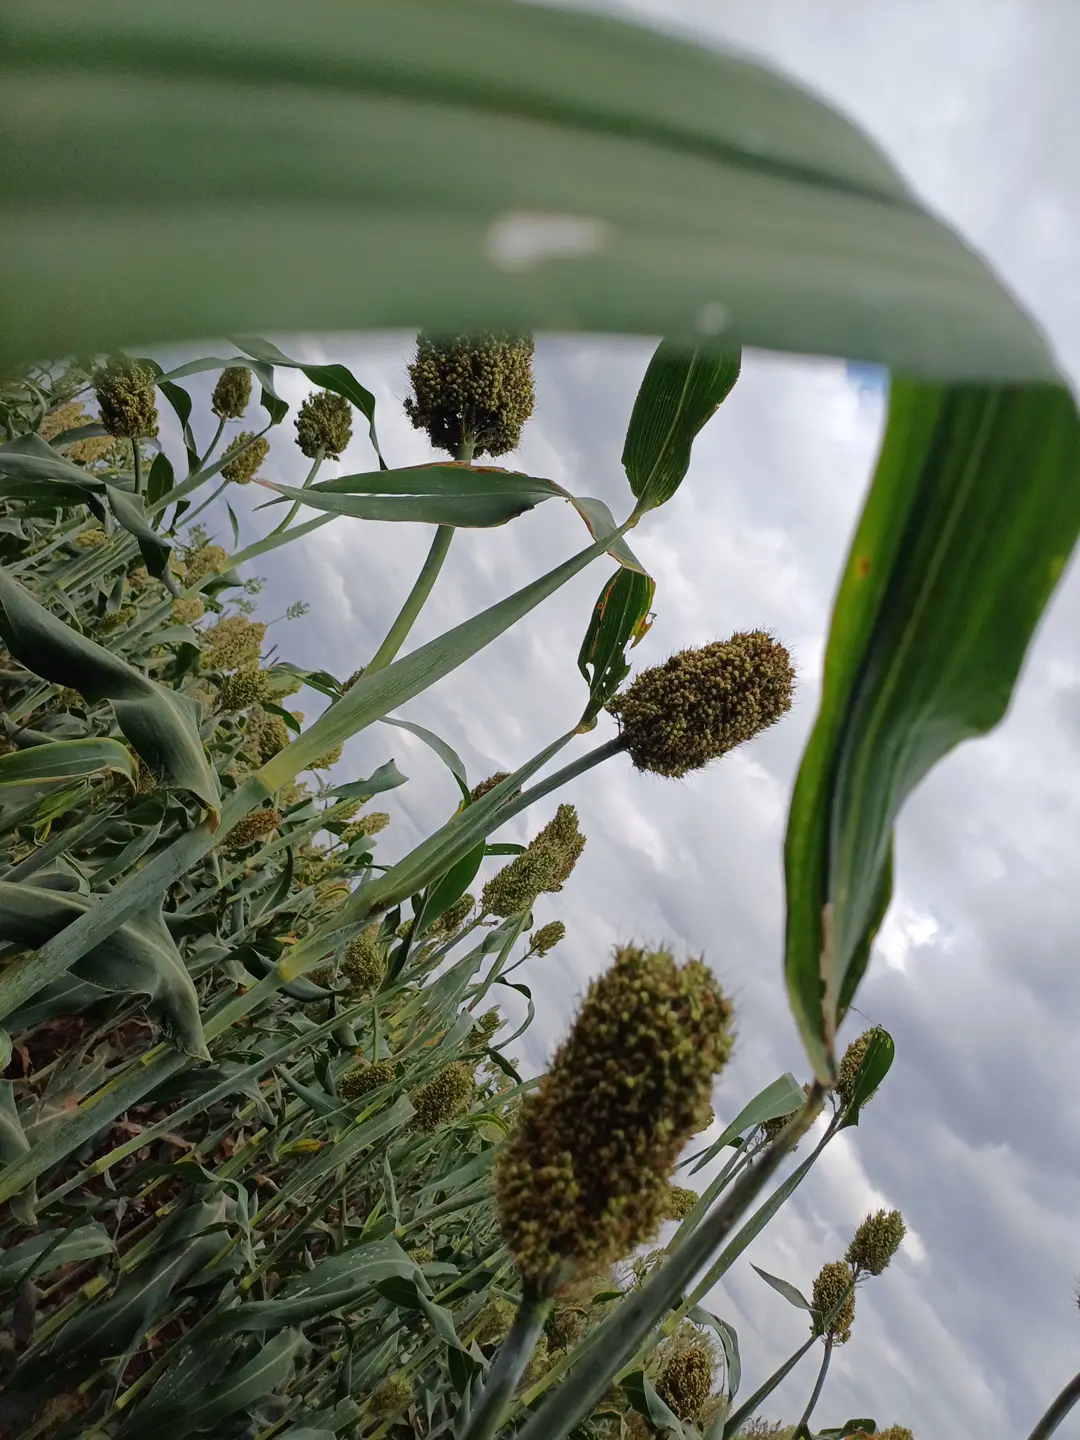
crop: sorghum
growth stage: filling grain
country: Kenya
